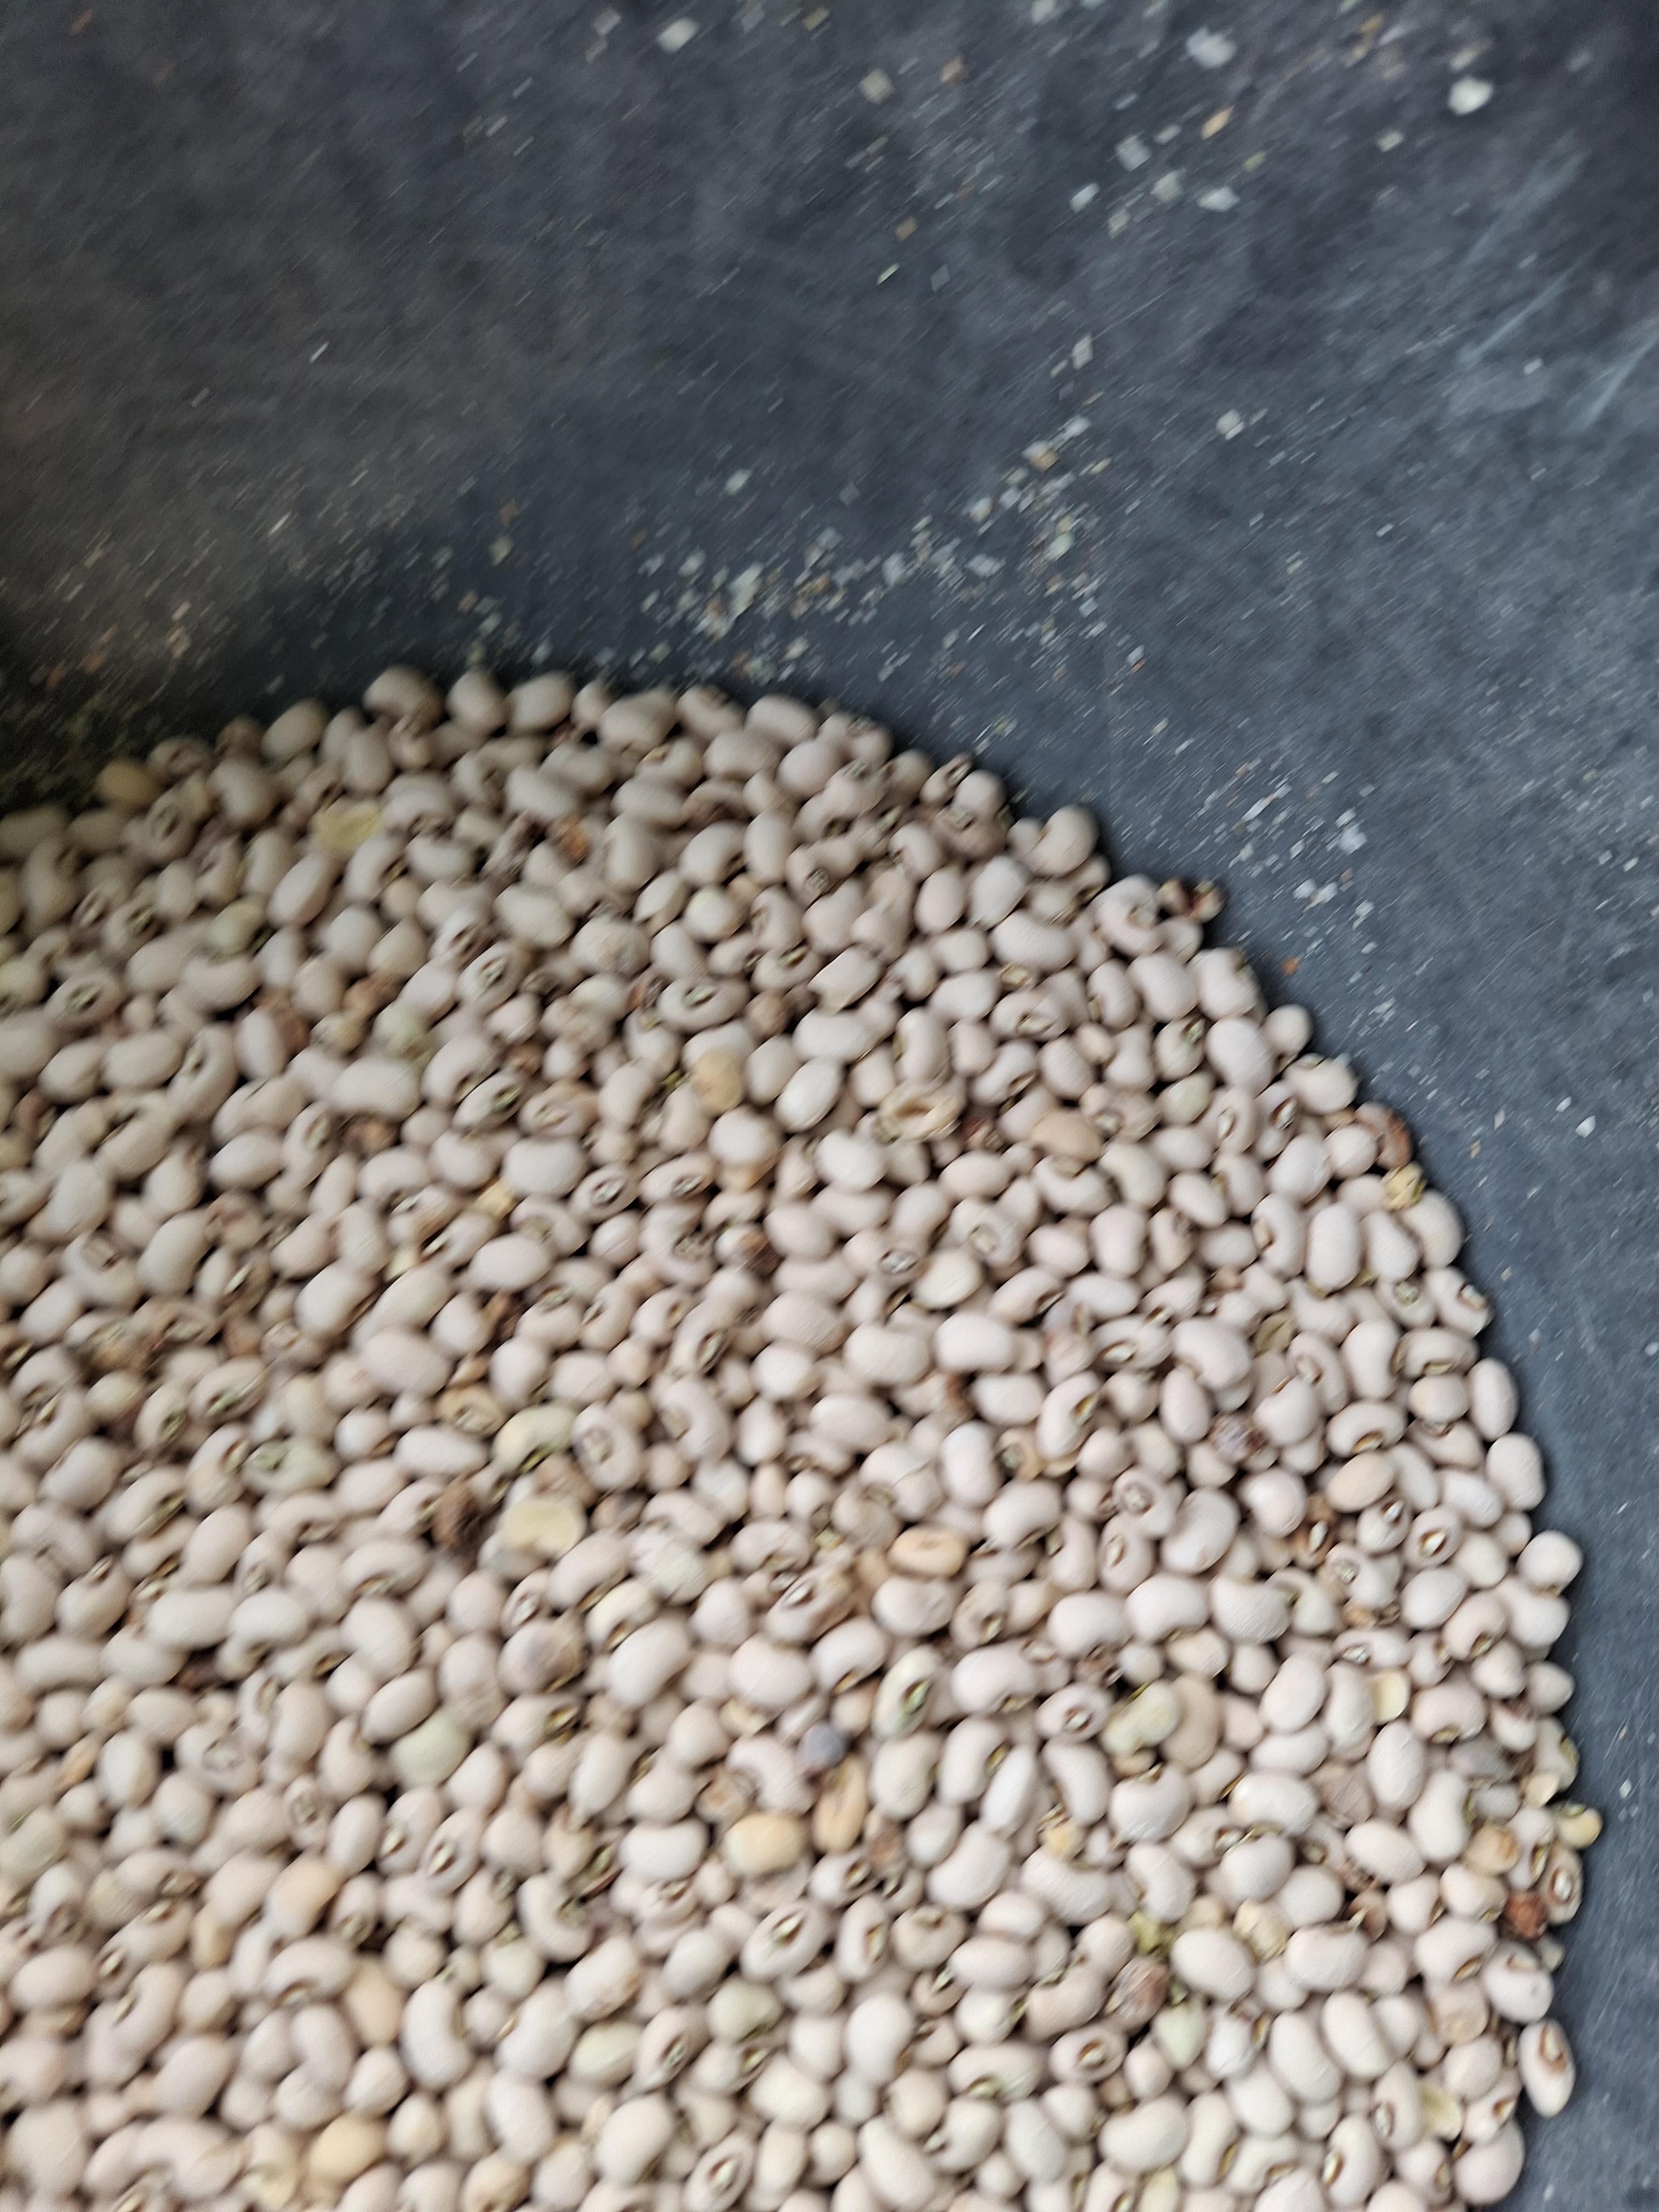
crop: cowpea
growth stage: harvest
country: Nigeria
